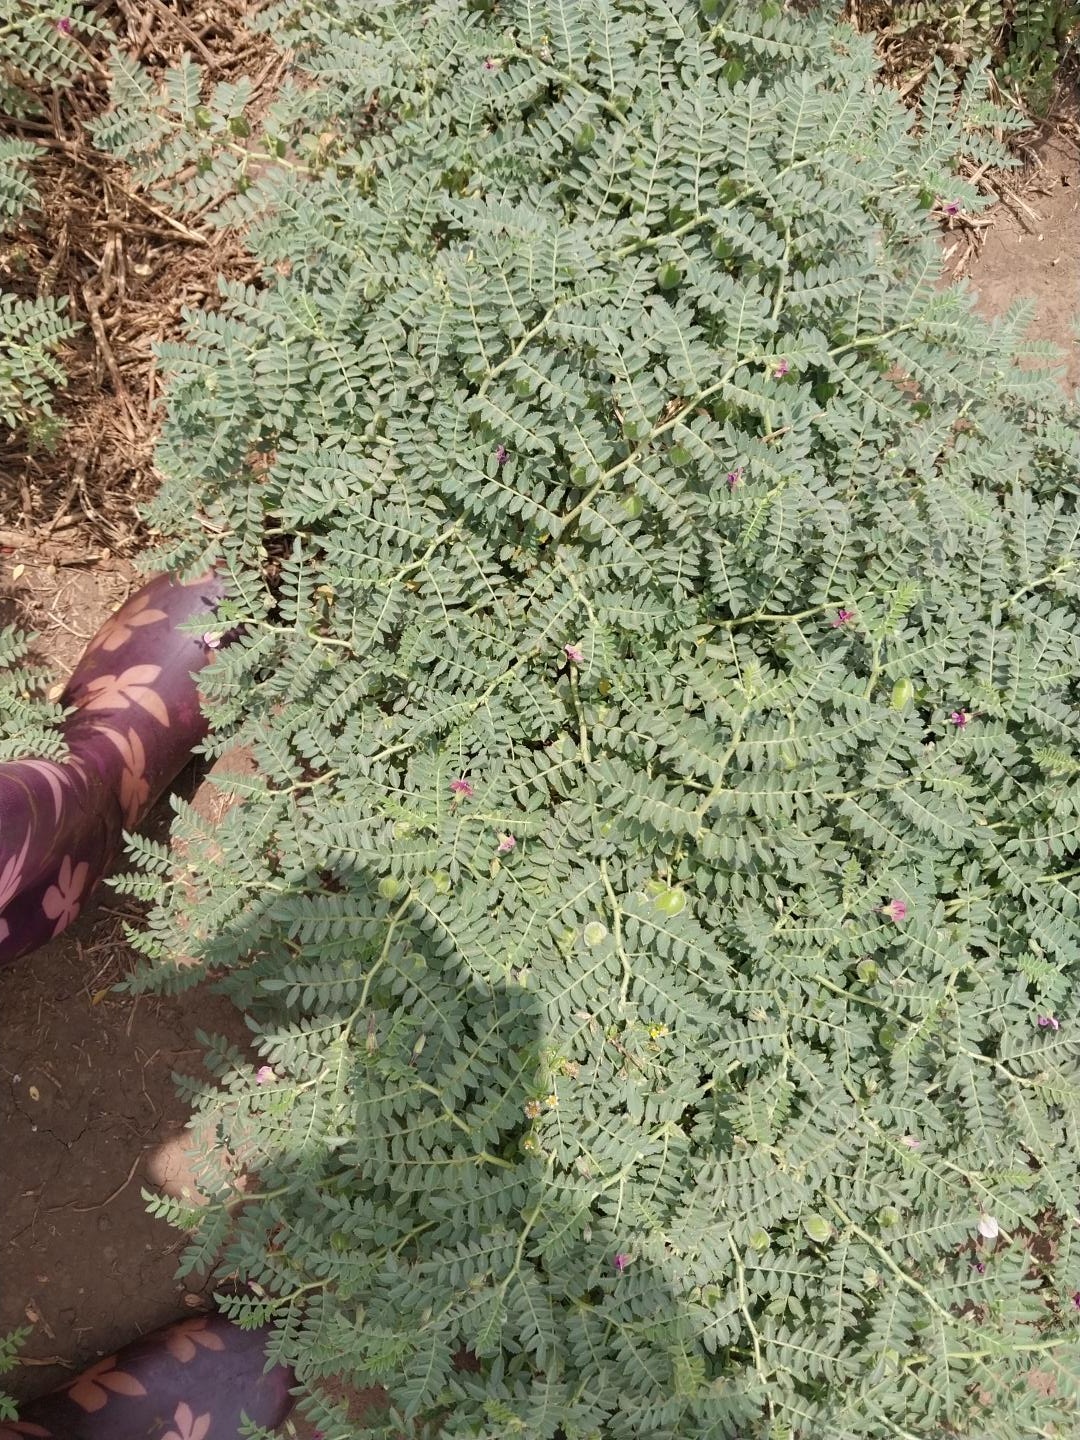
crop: chickpea
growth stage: development pod
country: Tanzania
